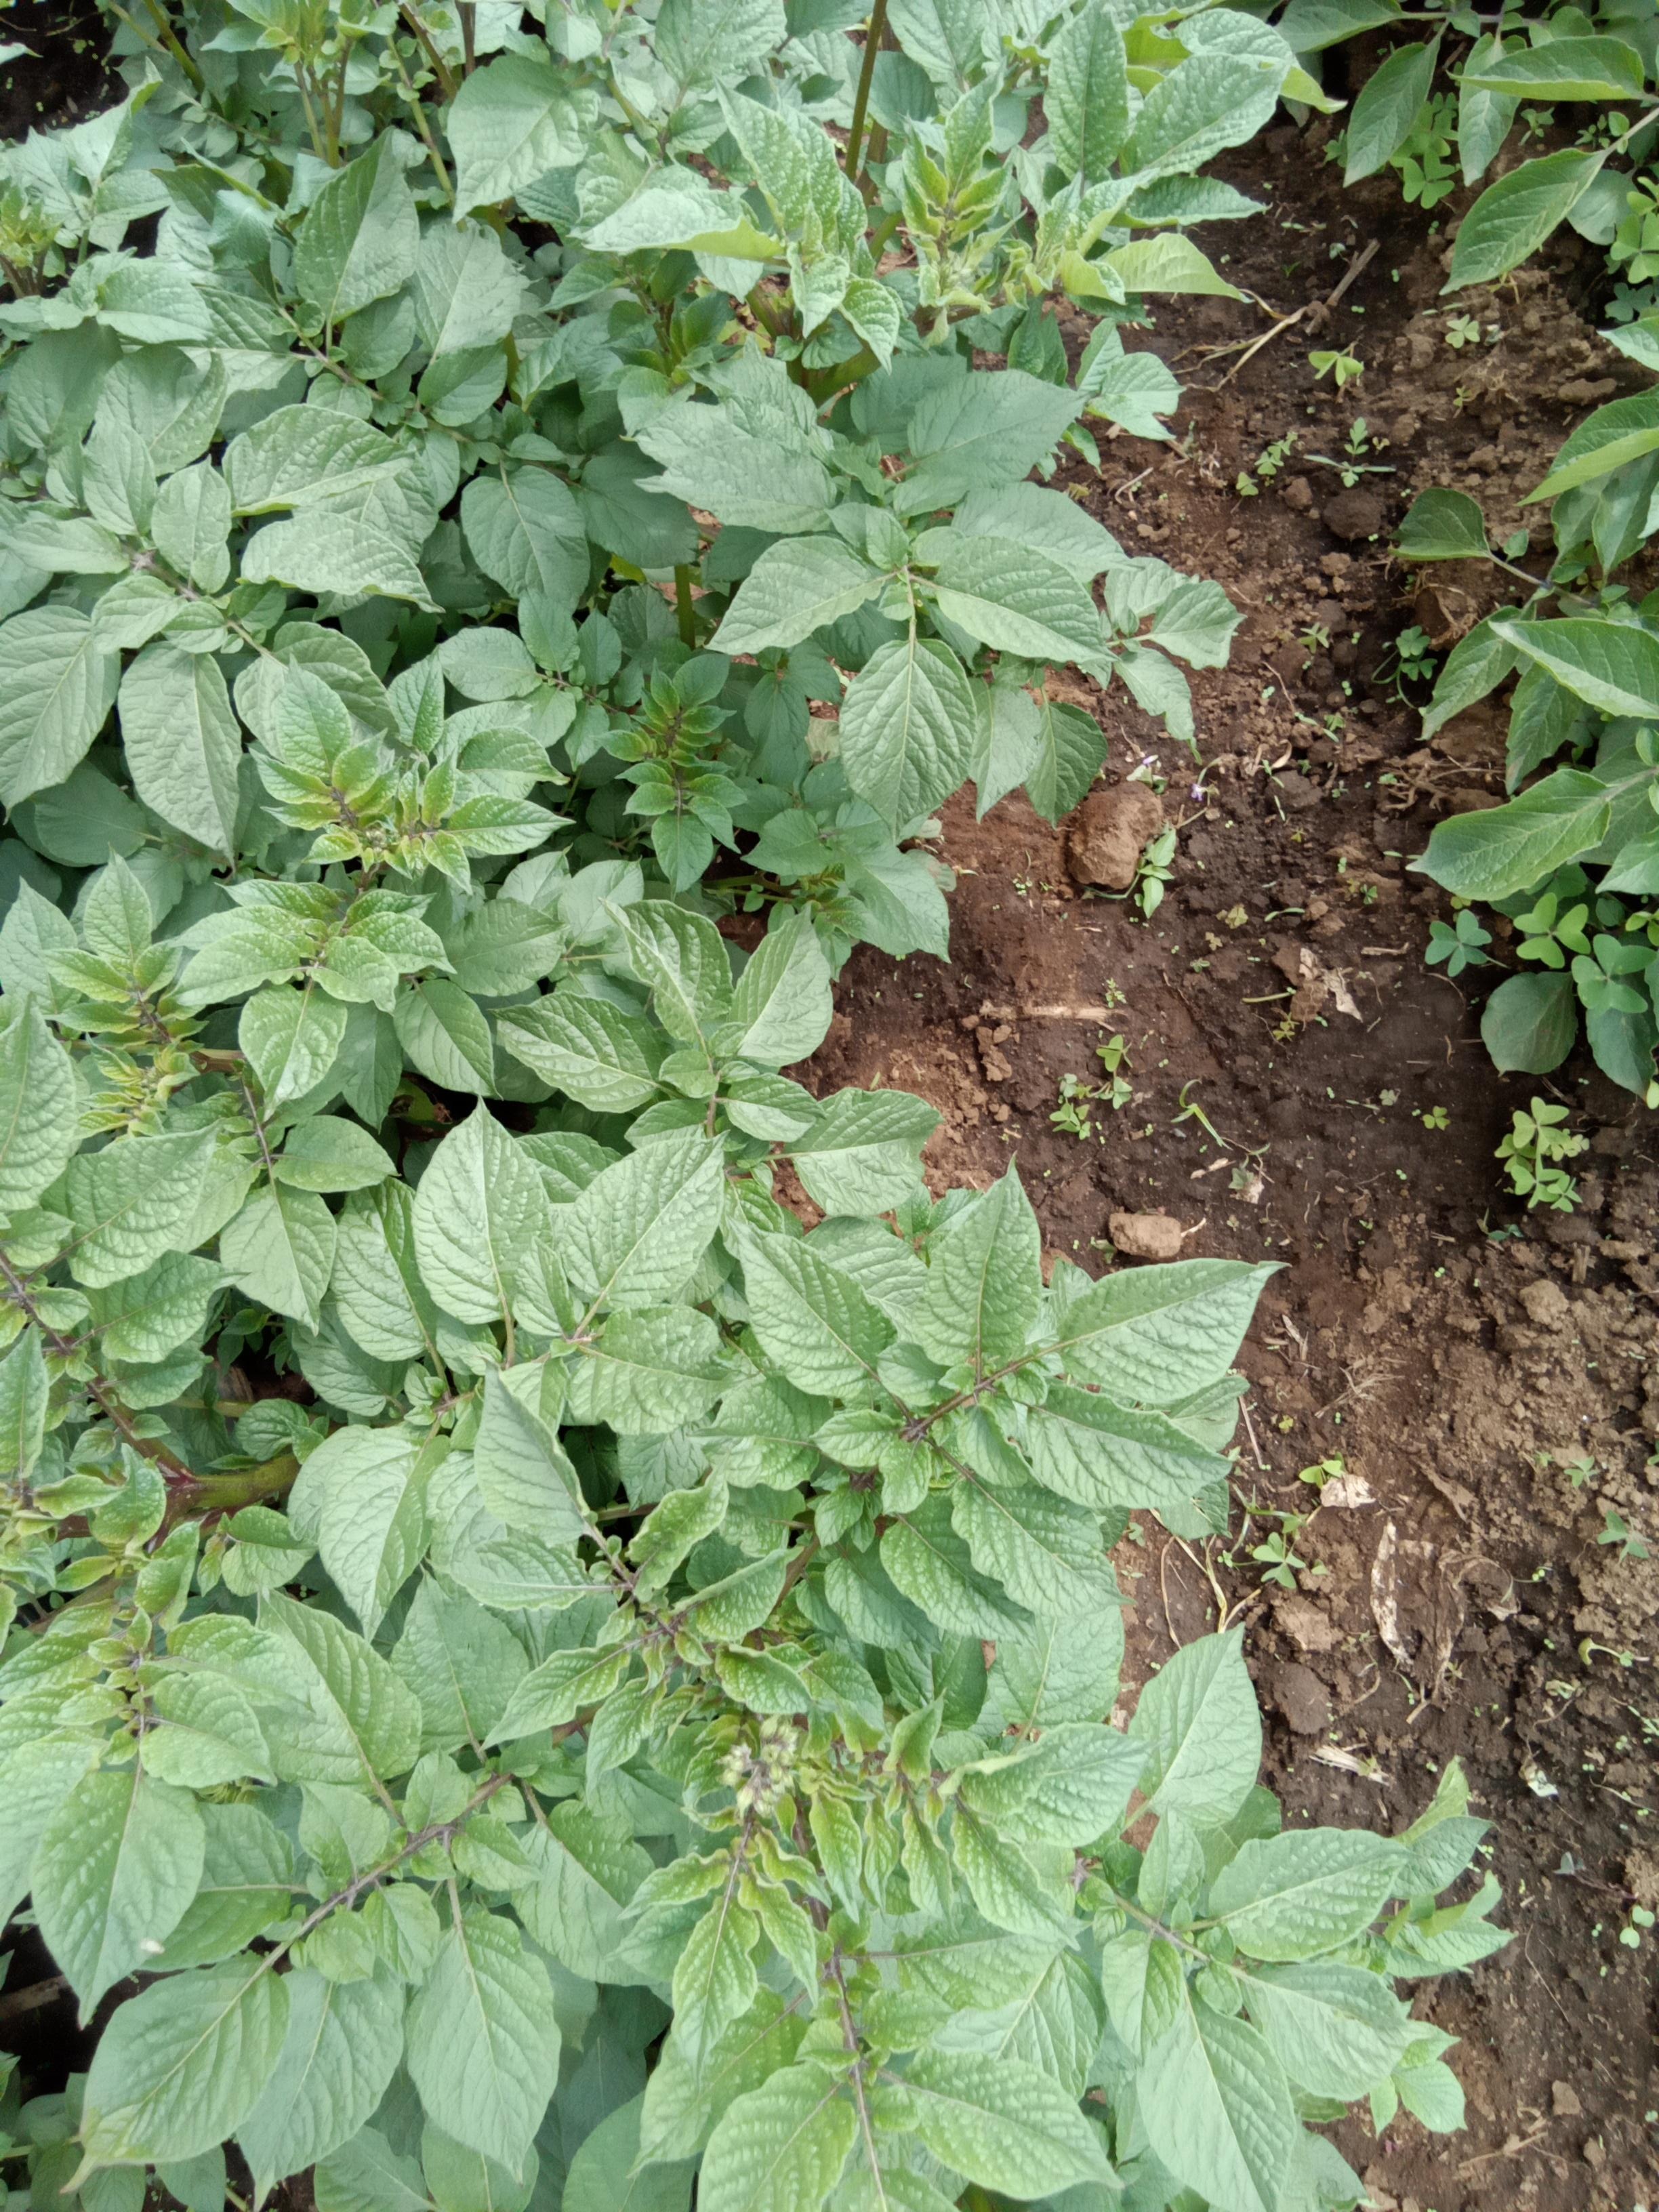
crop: potato
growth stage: vegetative
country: Kenya
